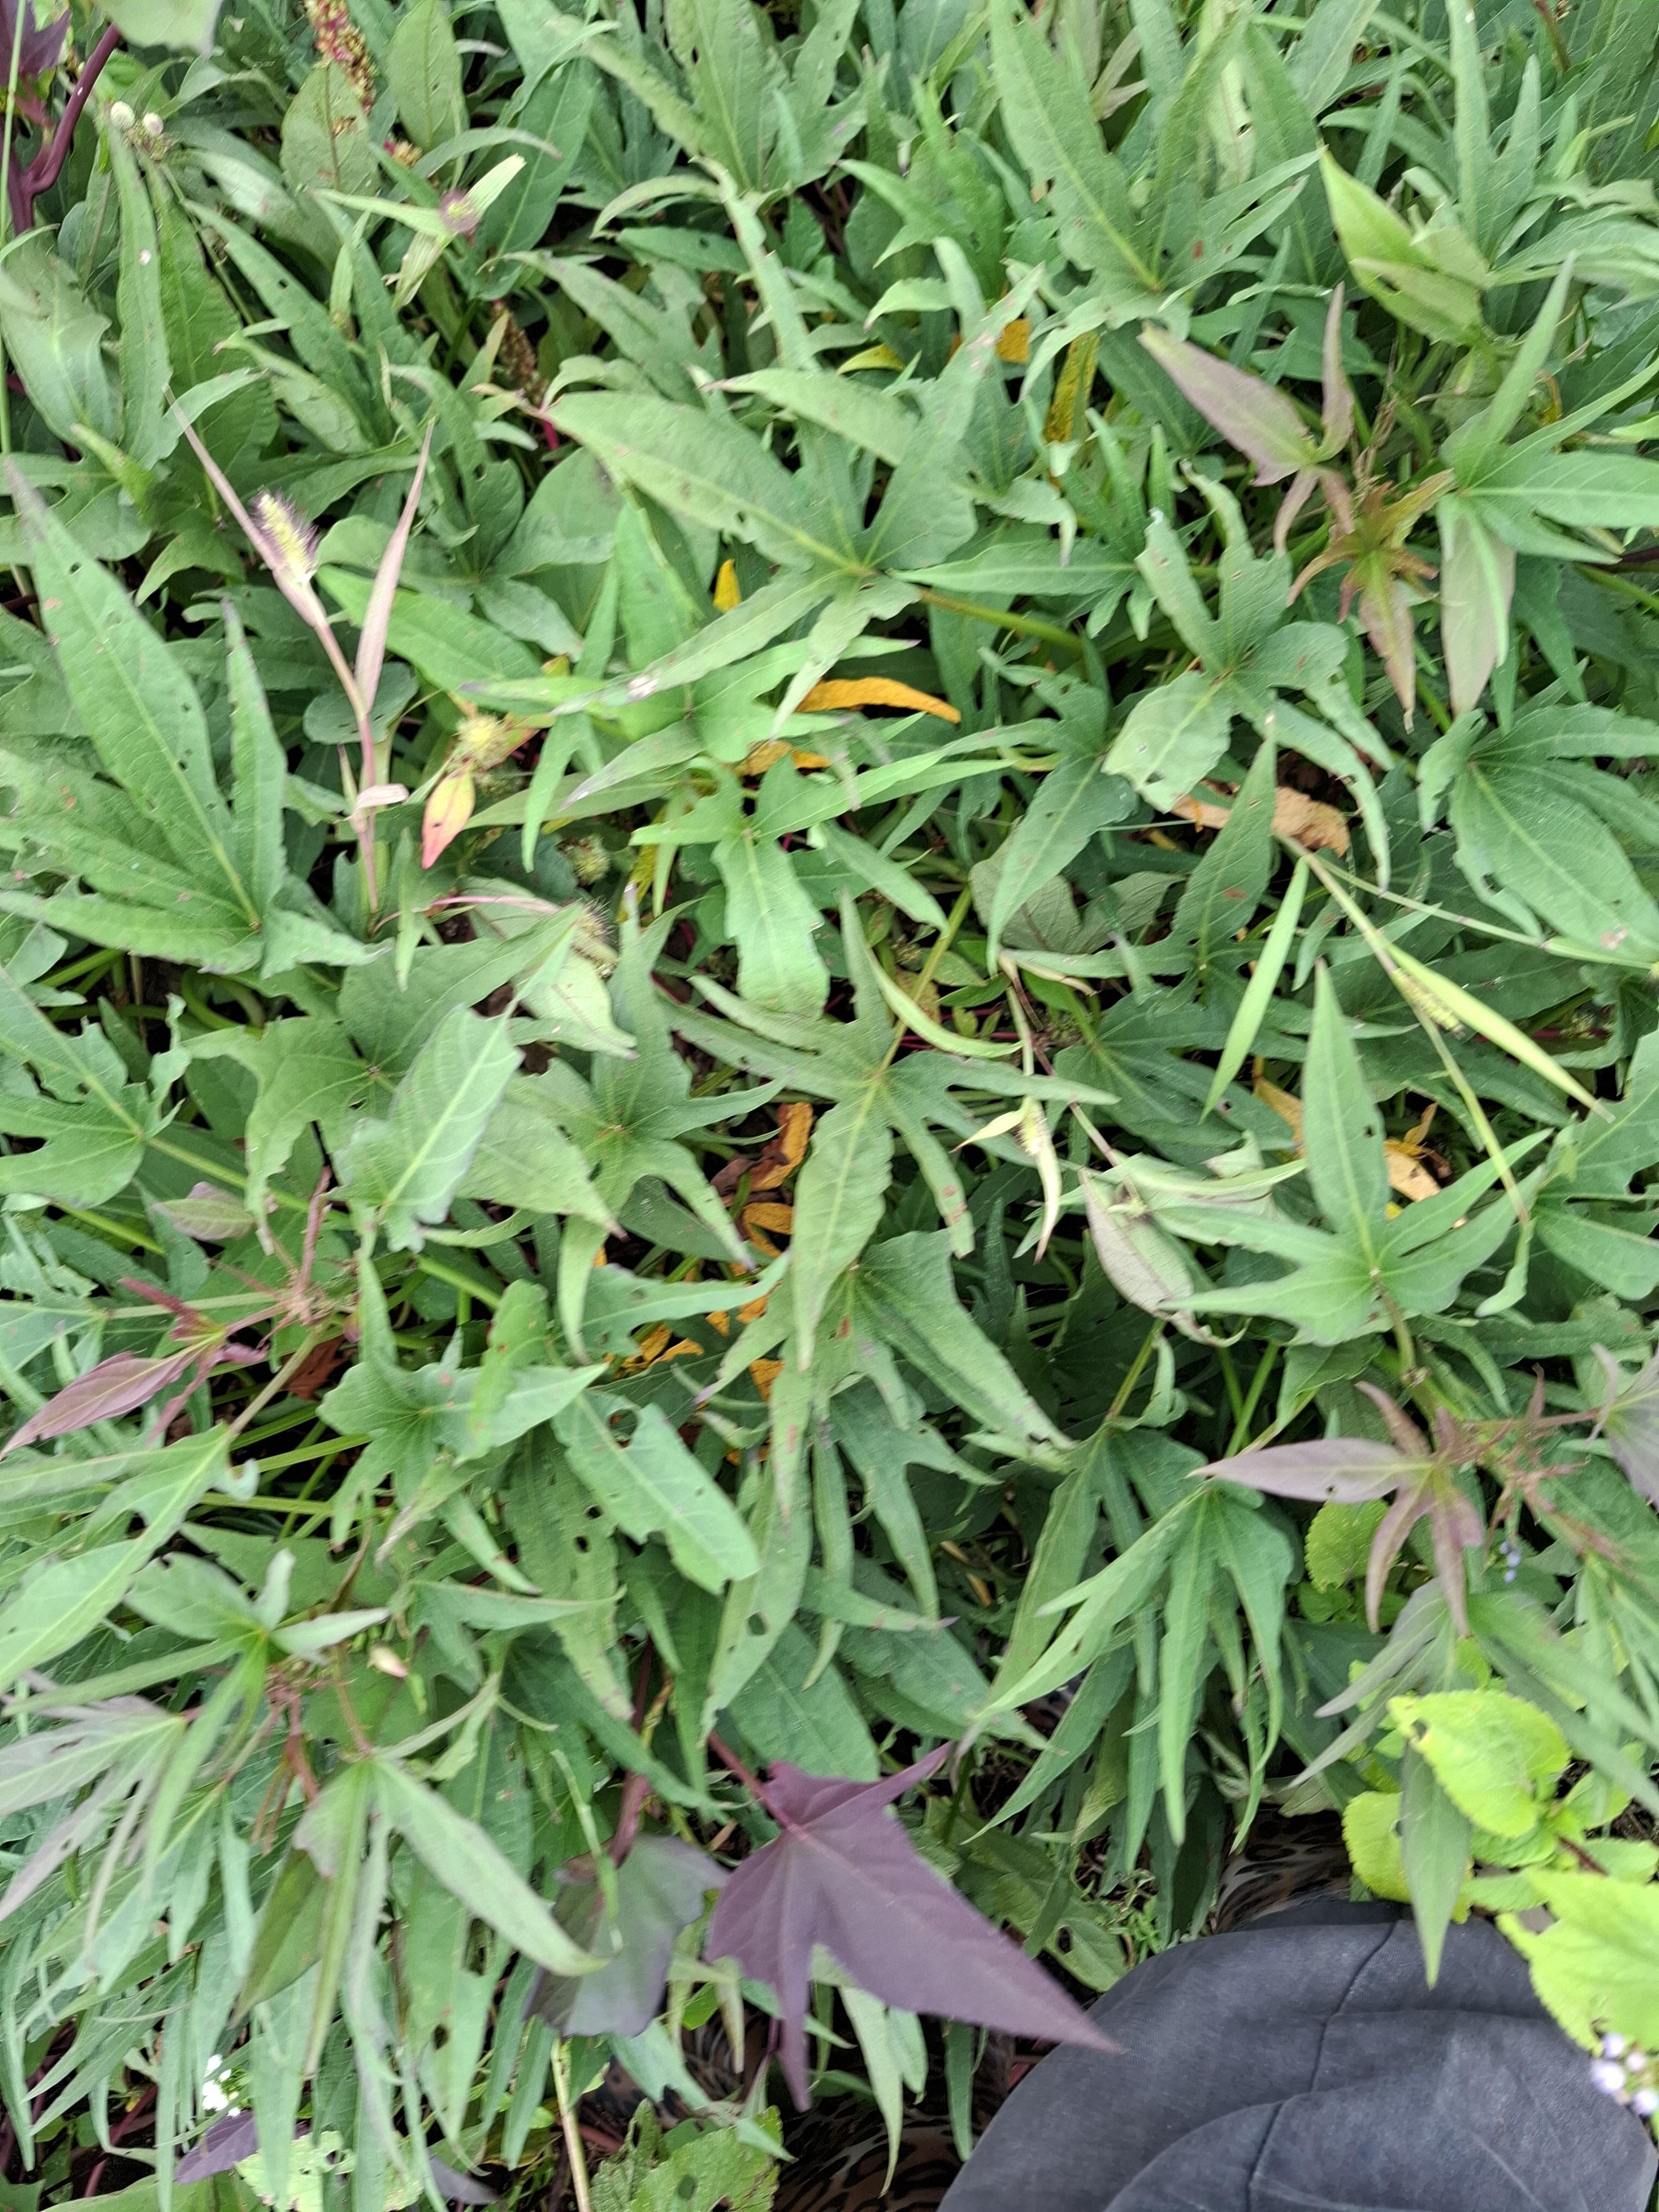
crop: sweet potato
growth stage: flowering
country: Tanzania
